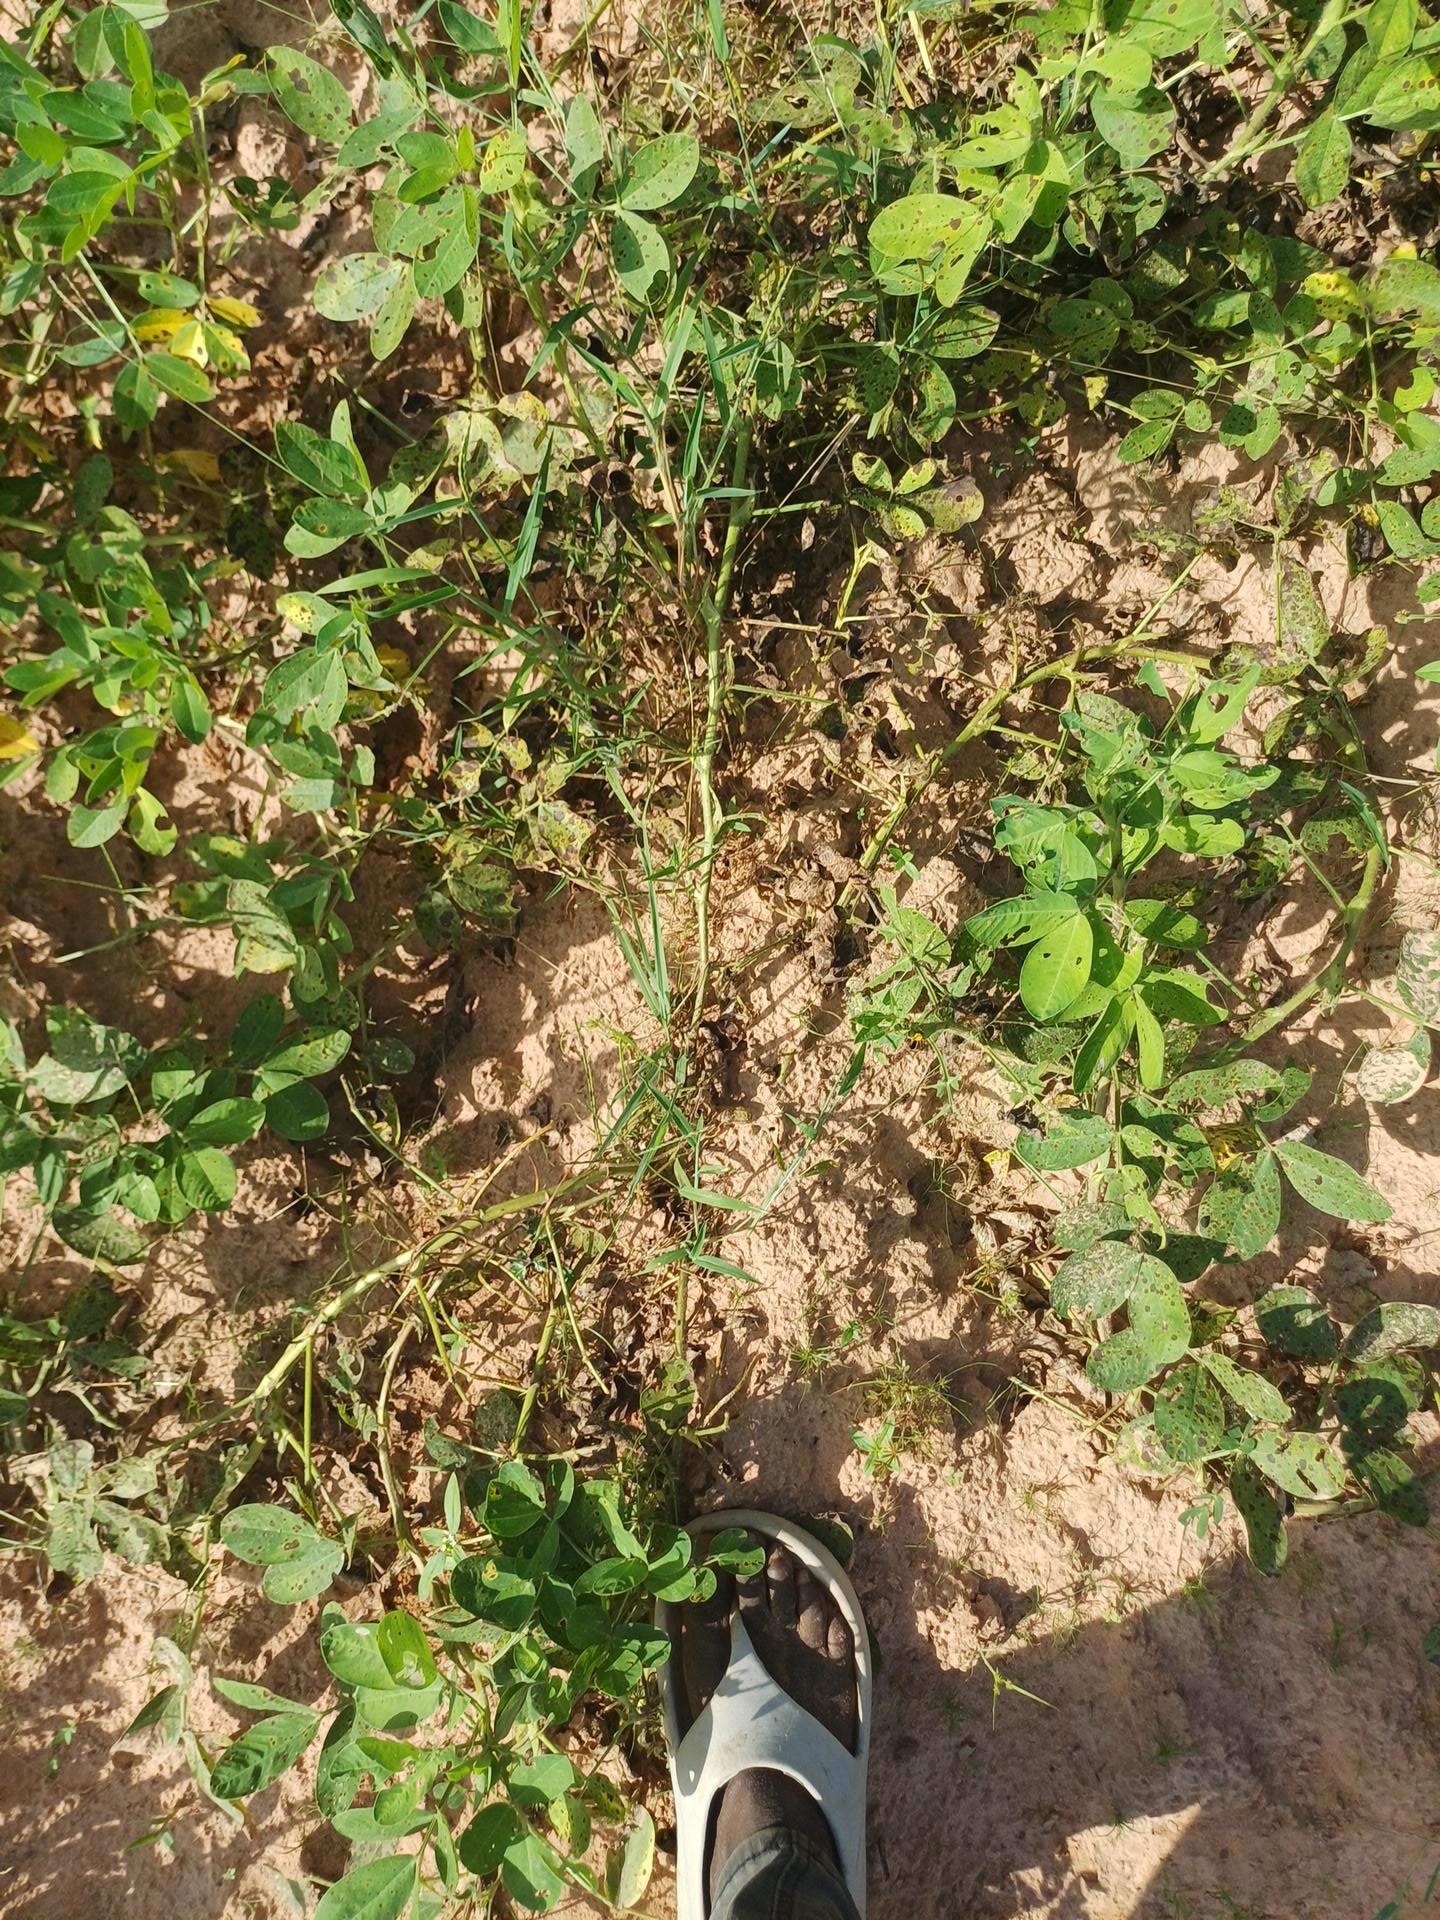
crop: groundnut
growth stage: flowering
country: Senegal
